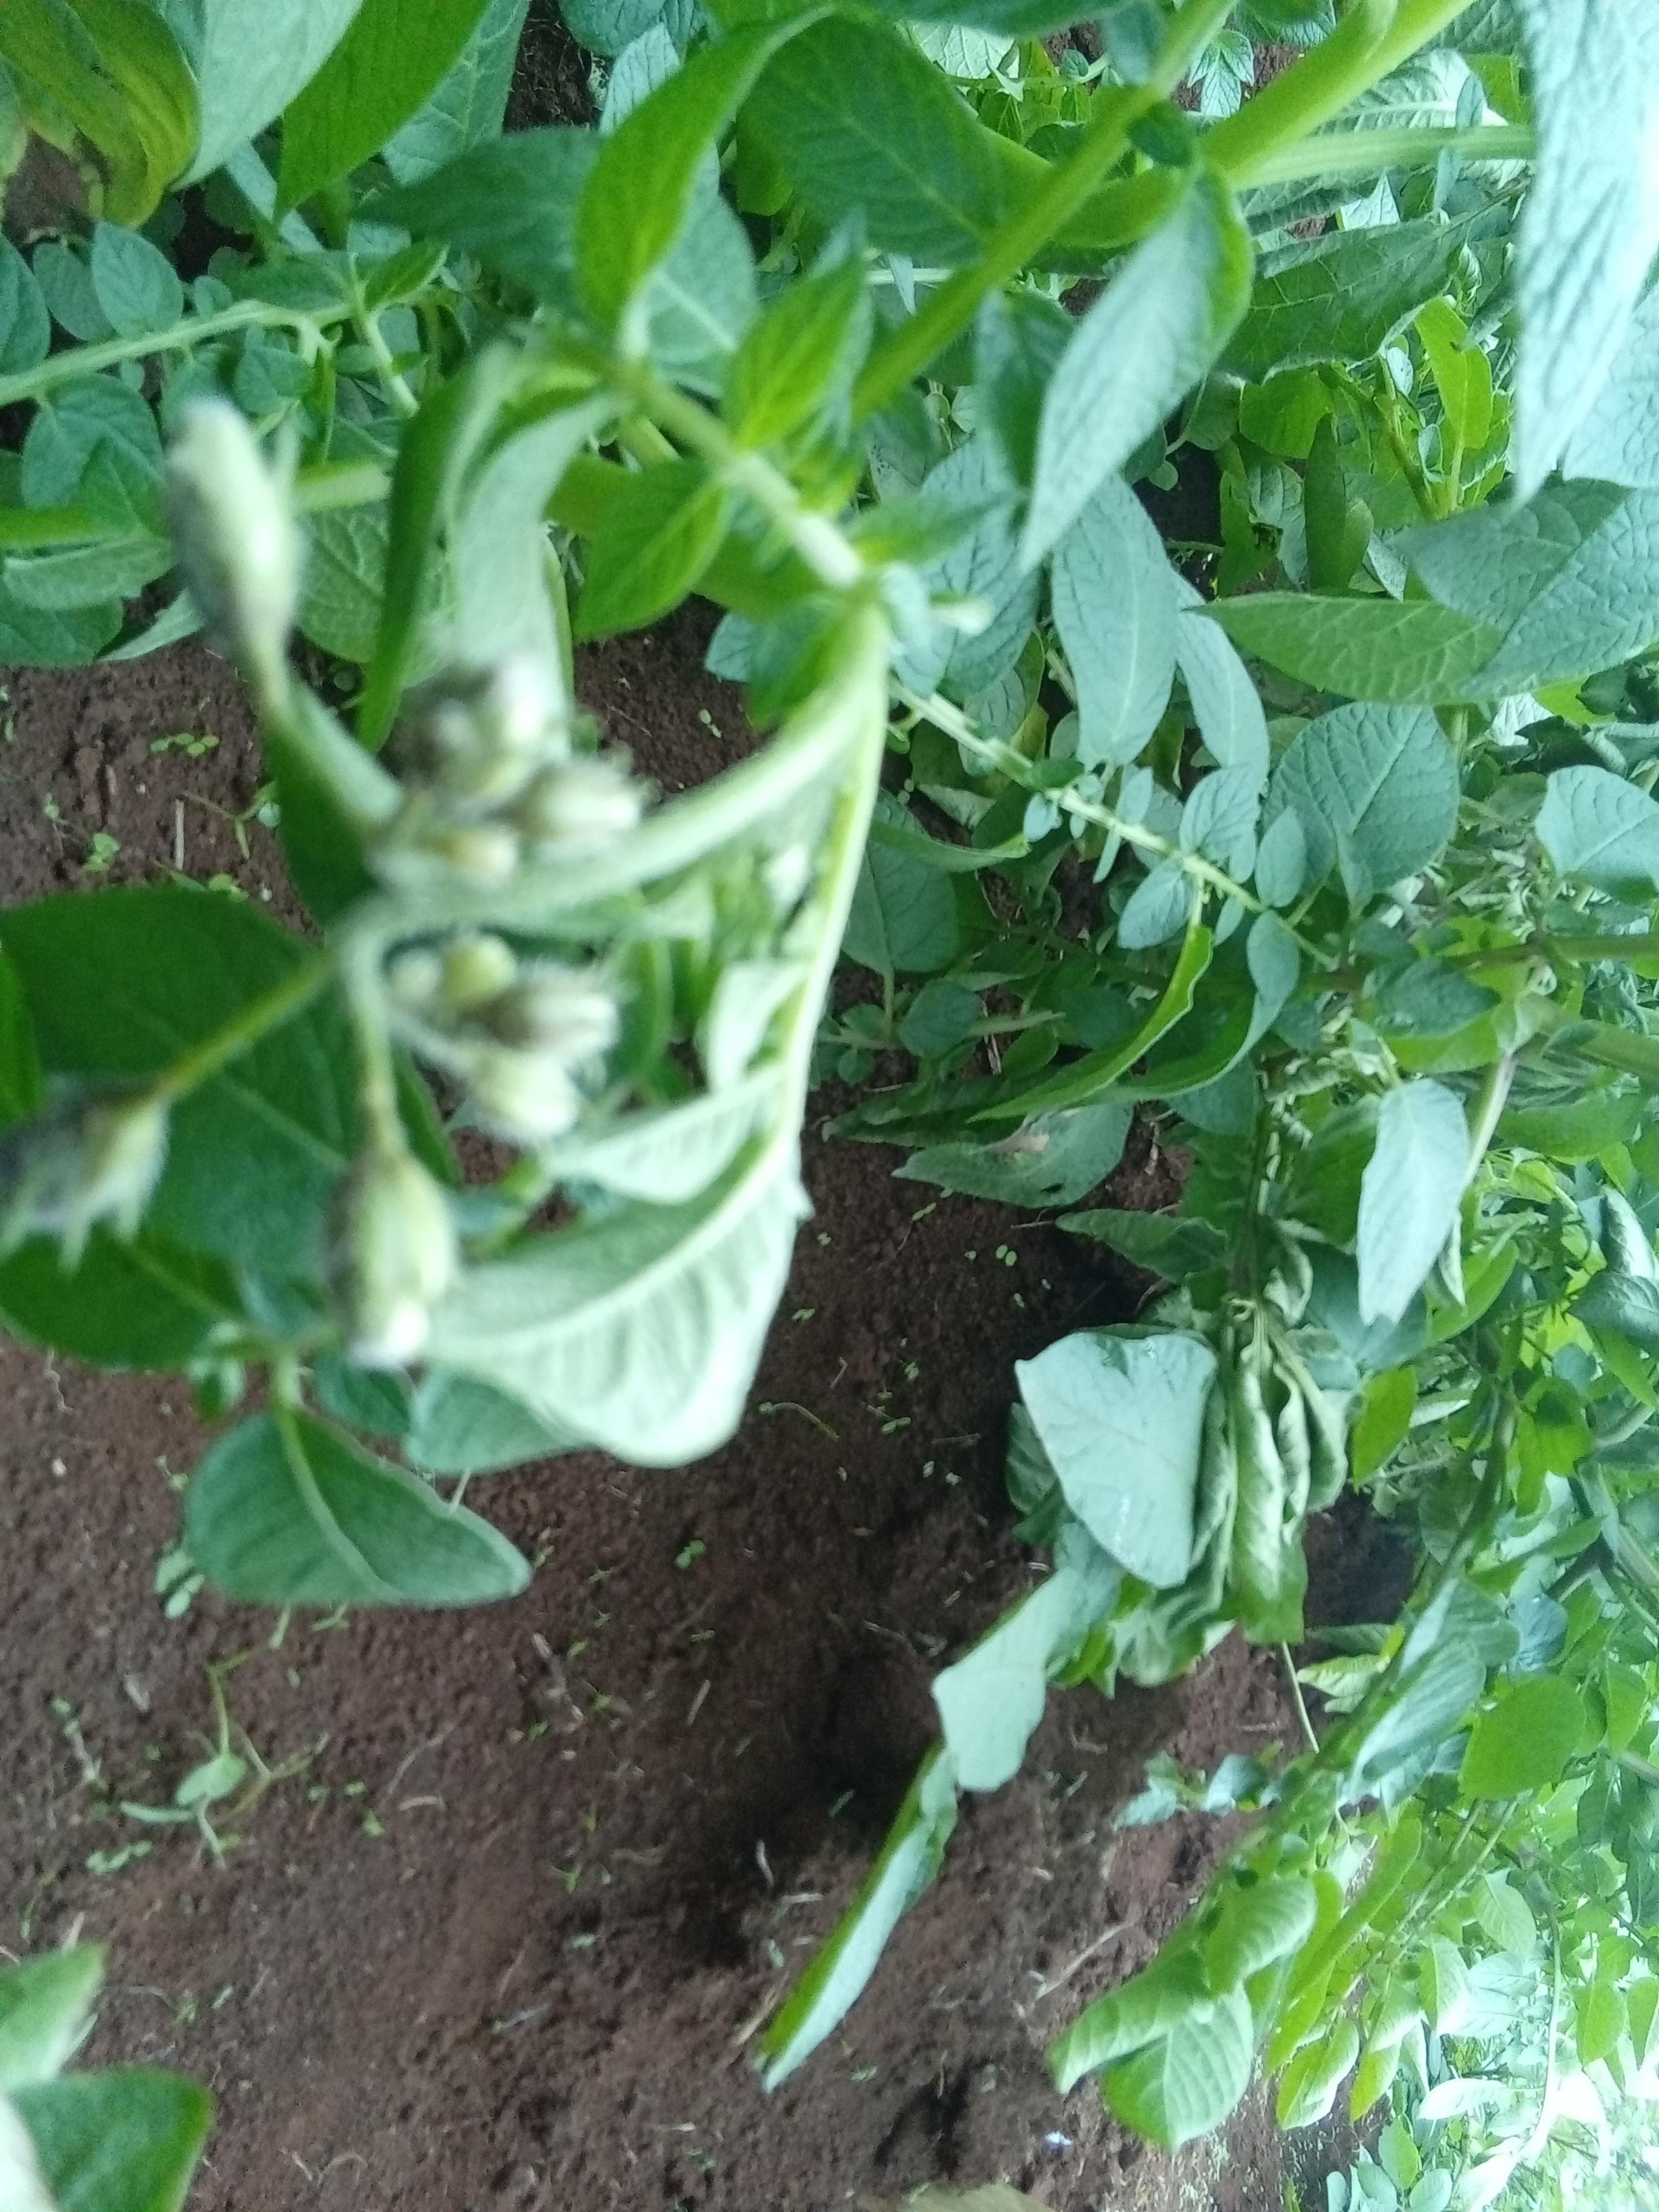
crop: potato
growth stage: flowering
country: Kenya
